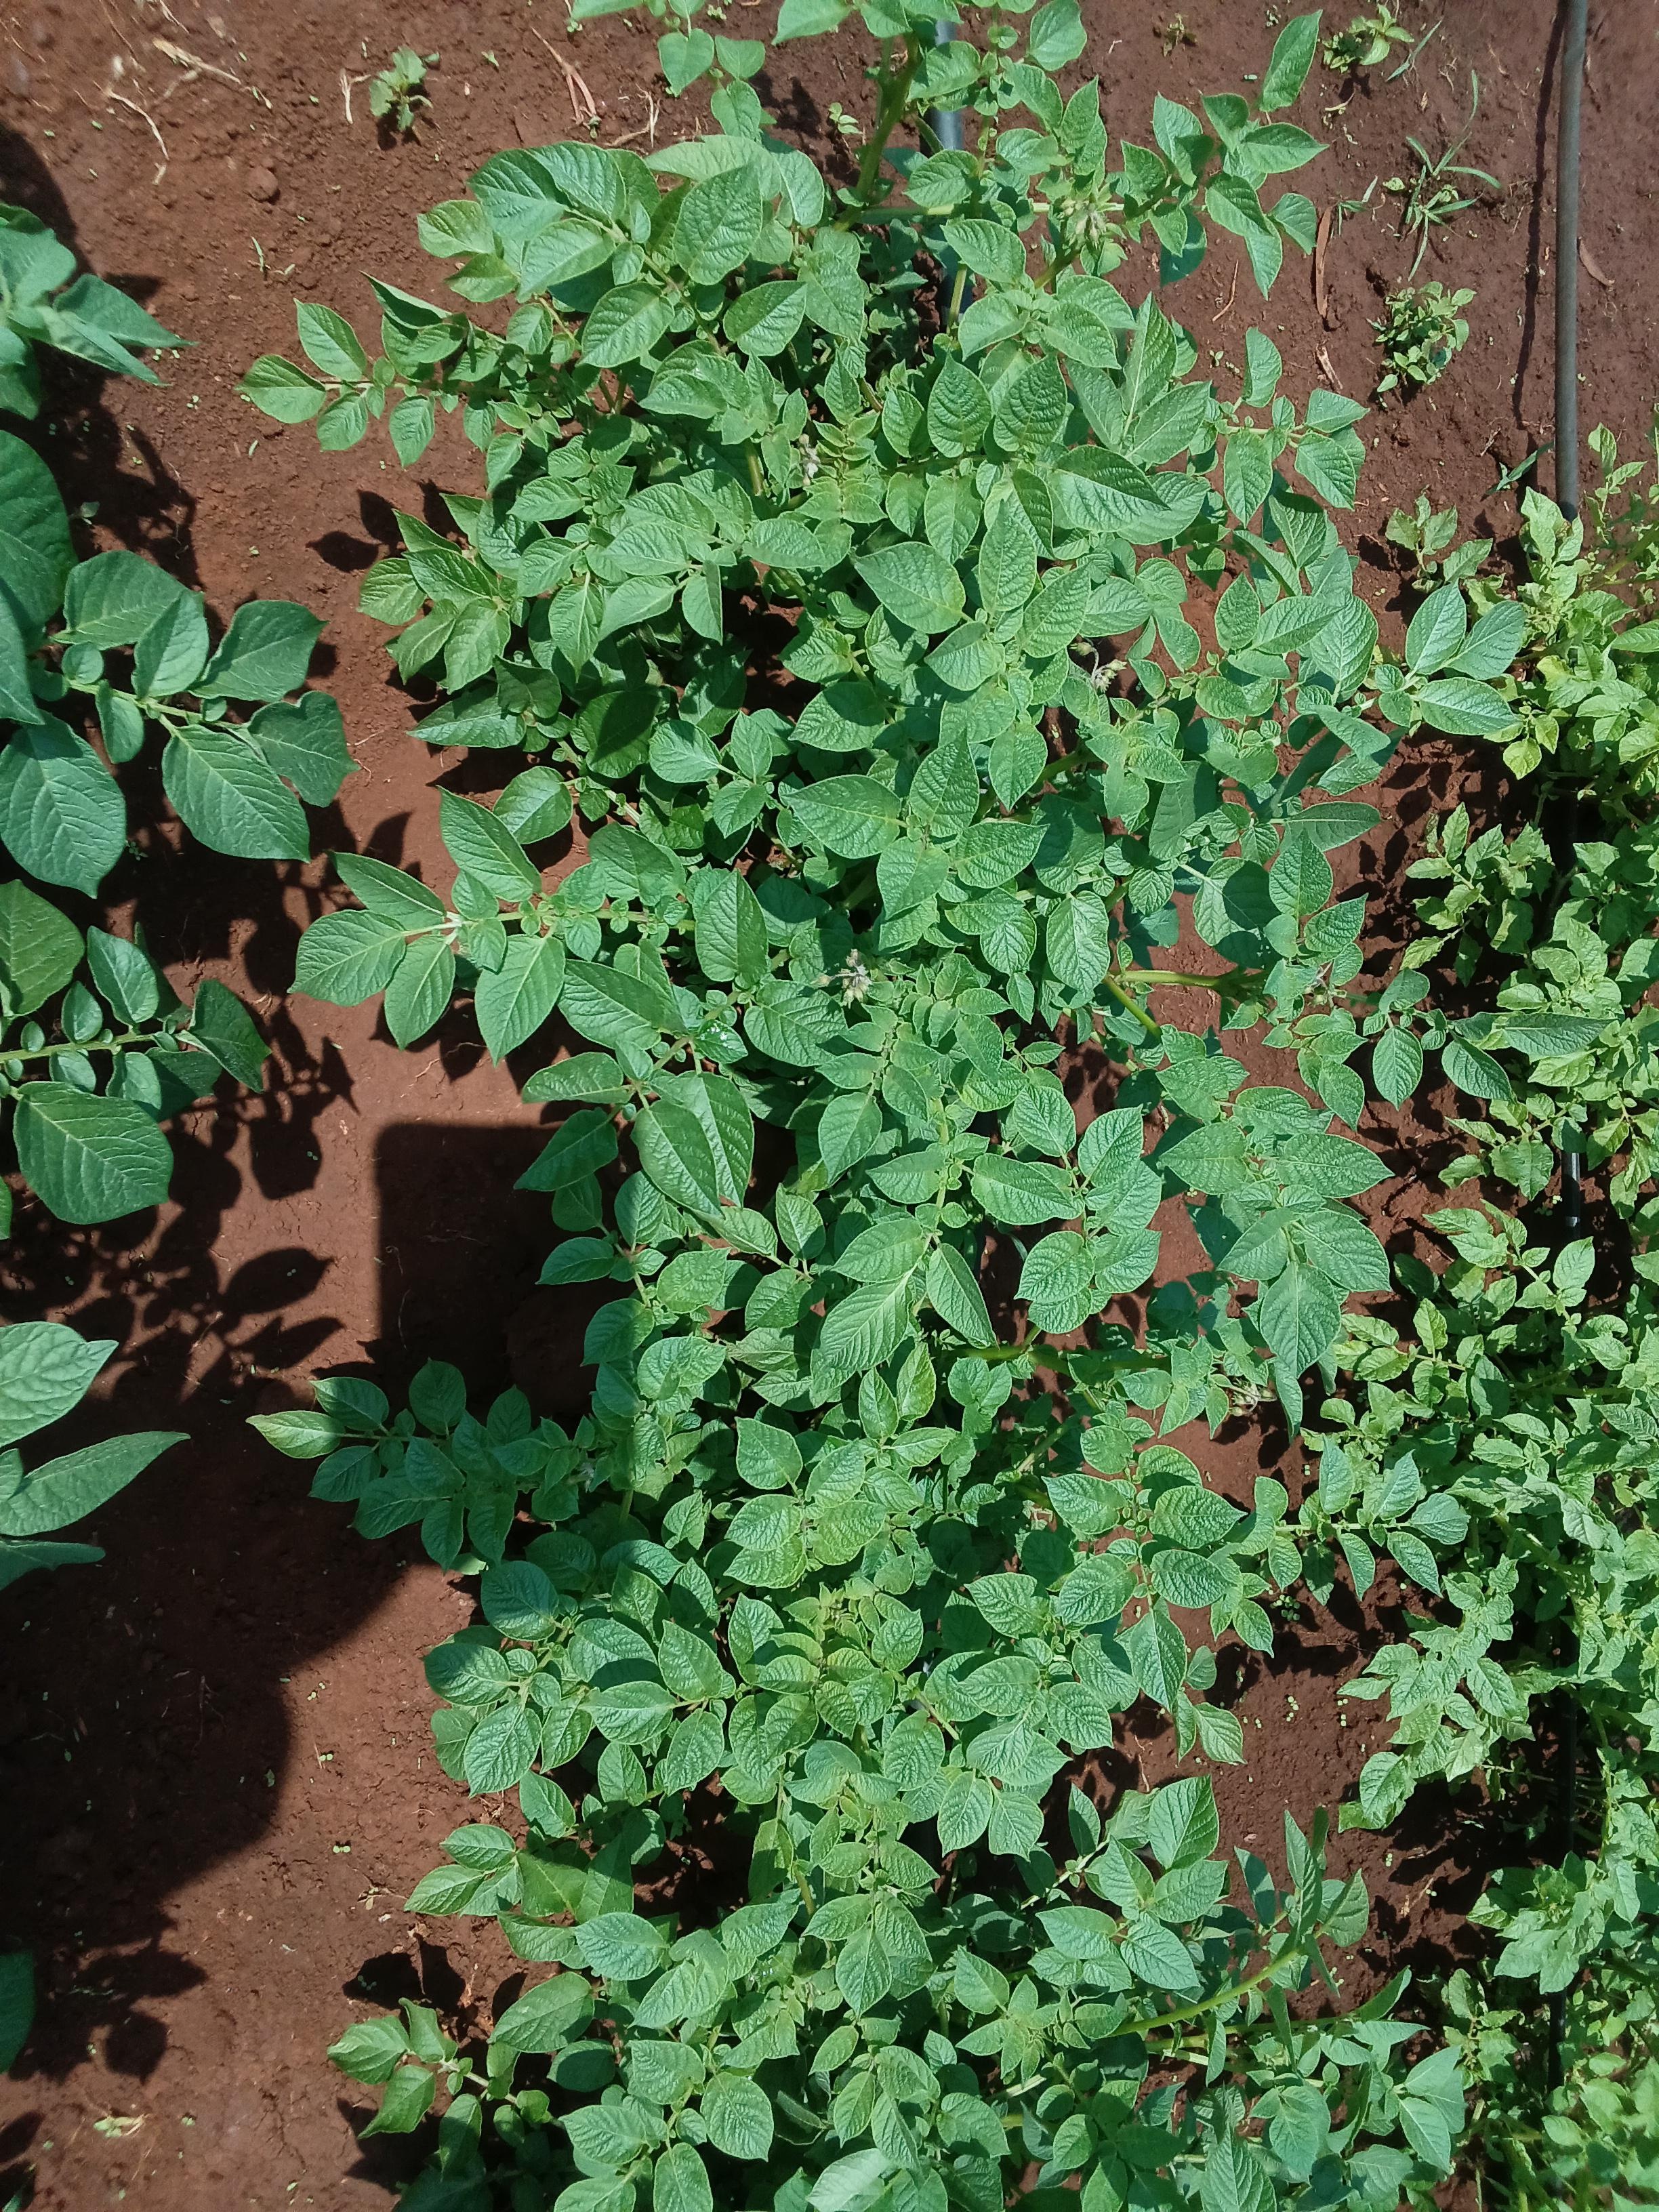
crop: potato
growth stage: vegetative
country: Kenya
